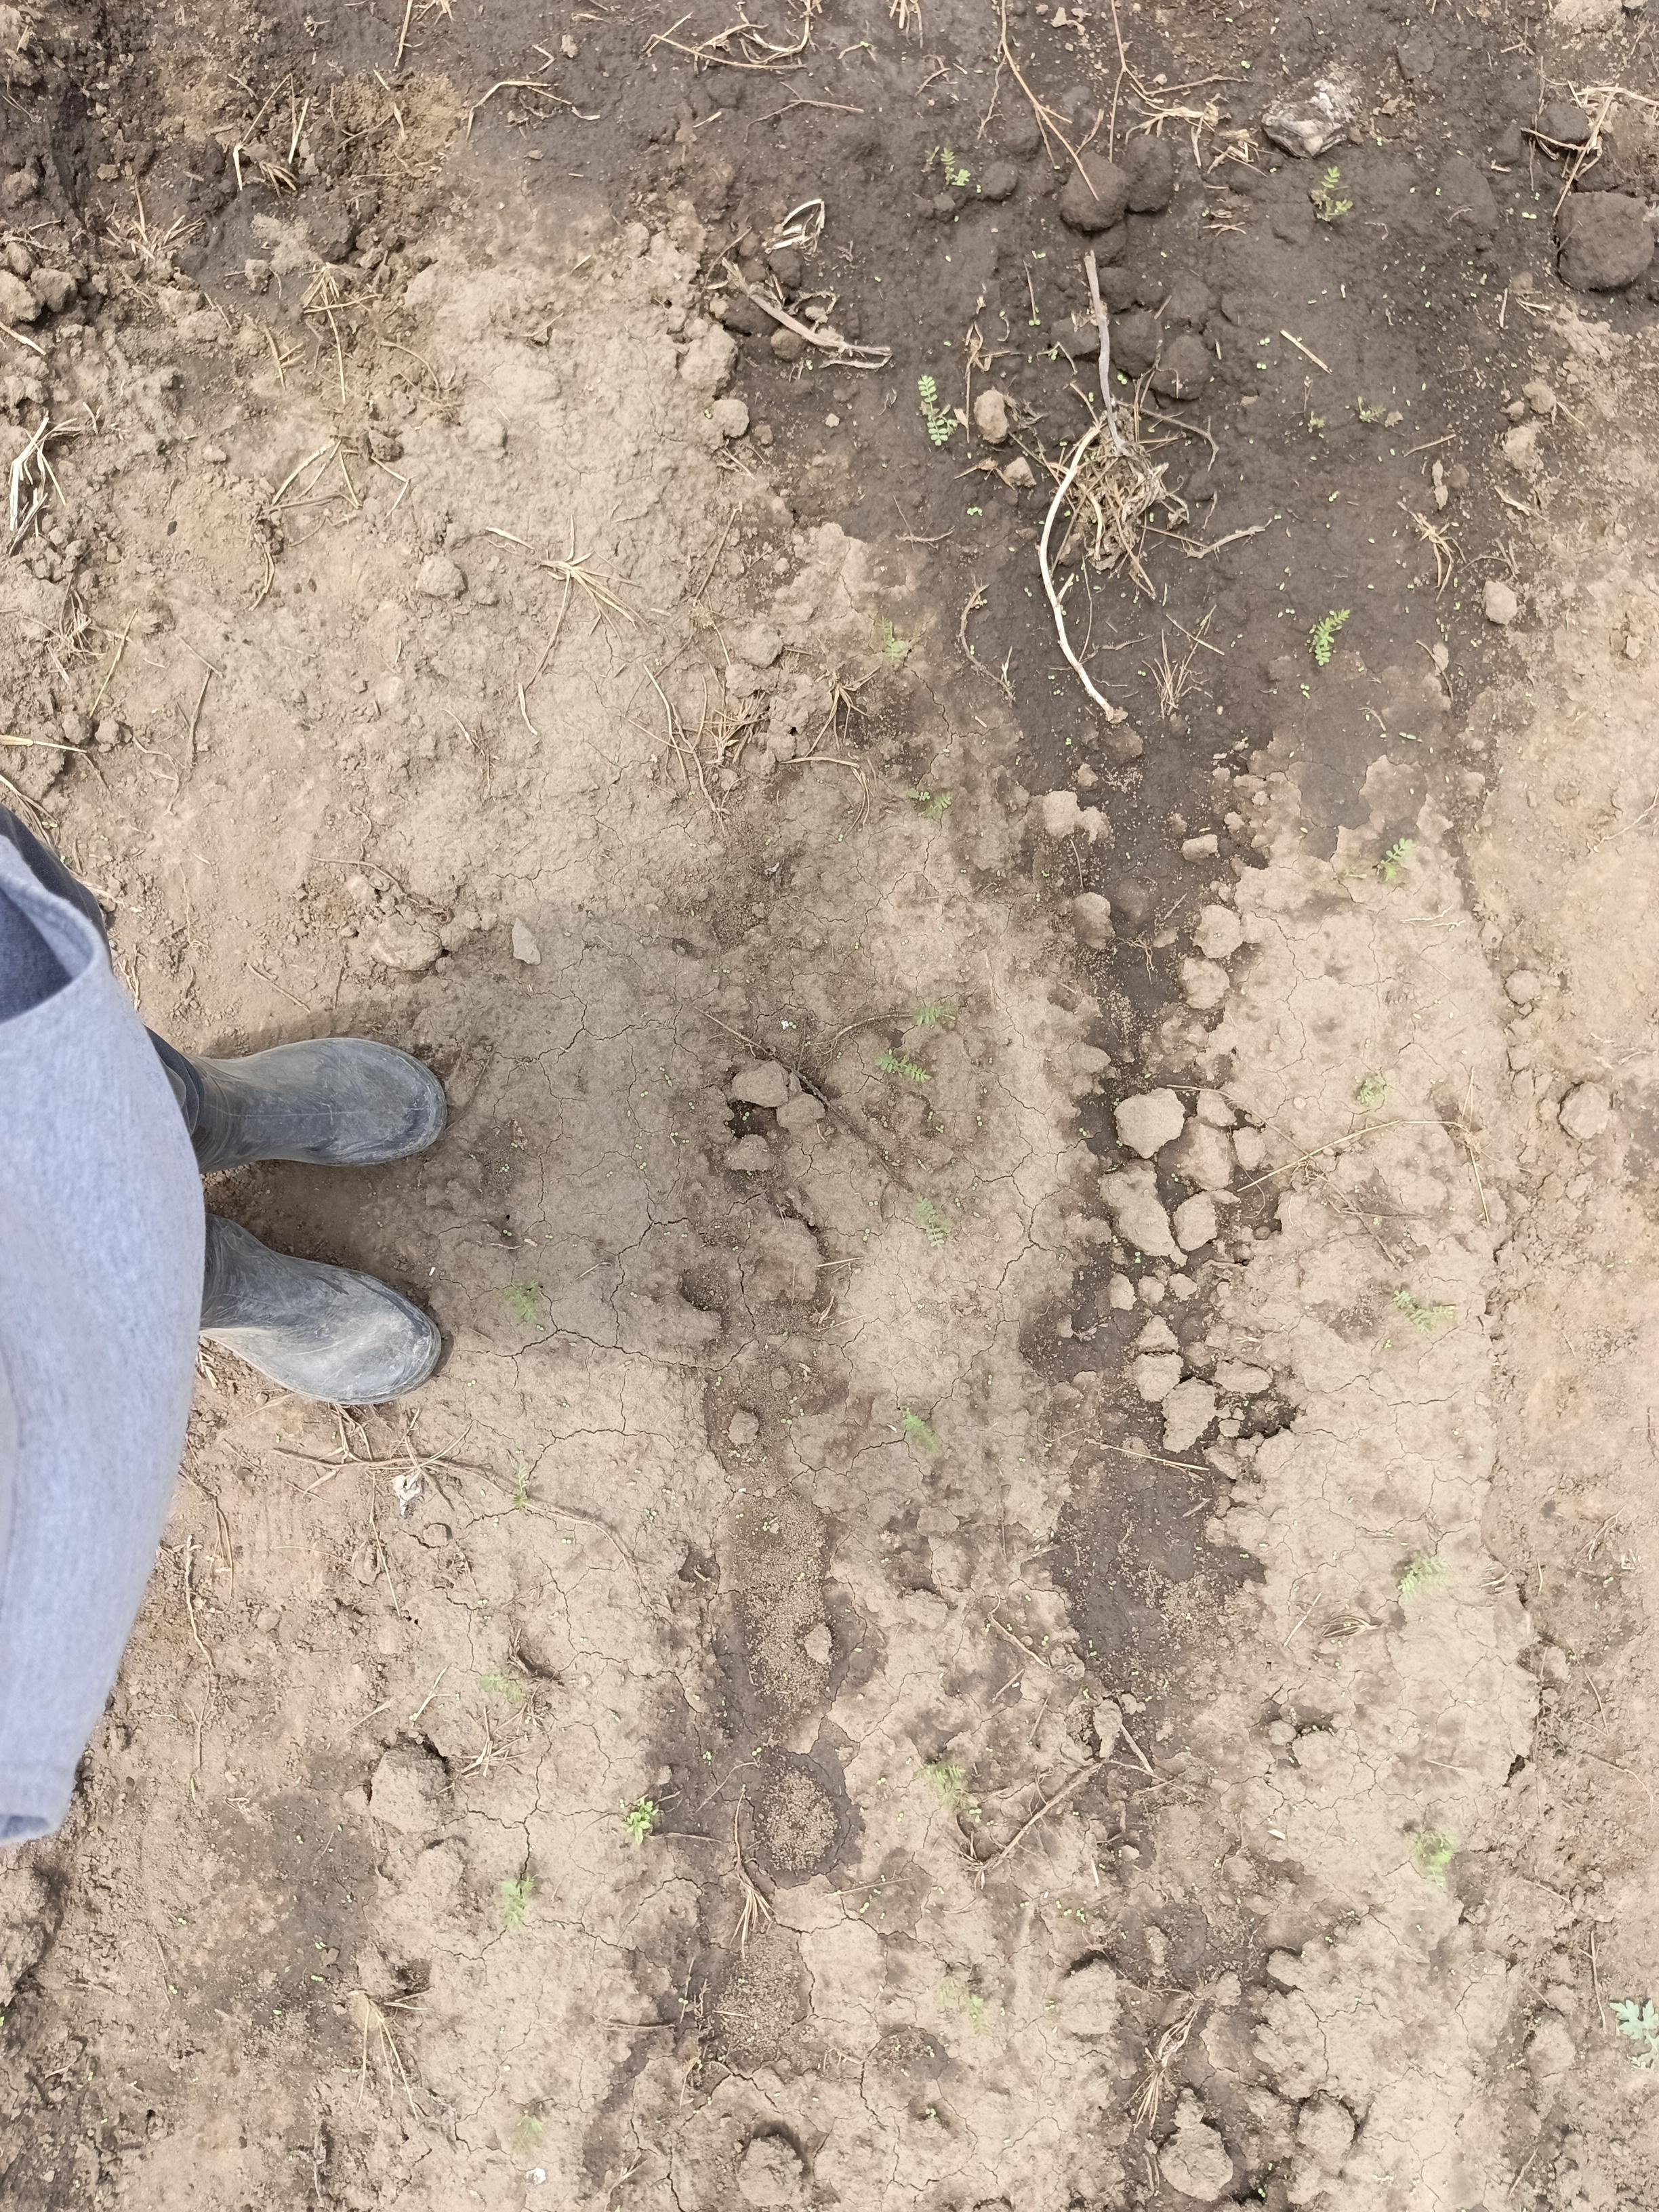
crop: chickpea
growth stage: emergence
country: Tanzania
